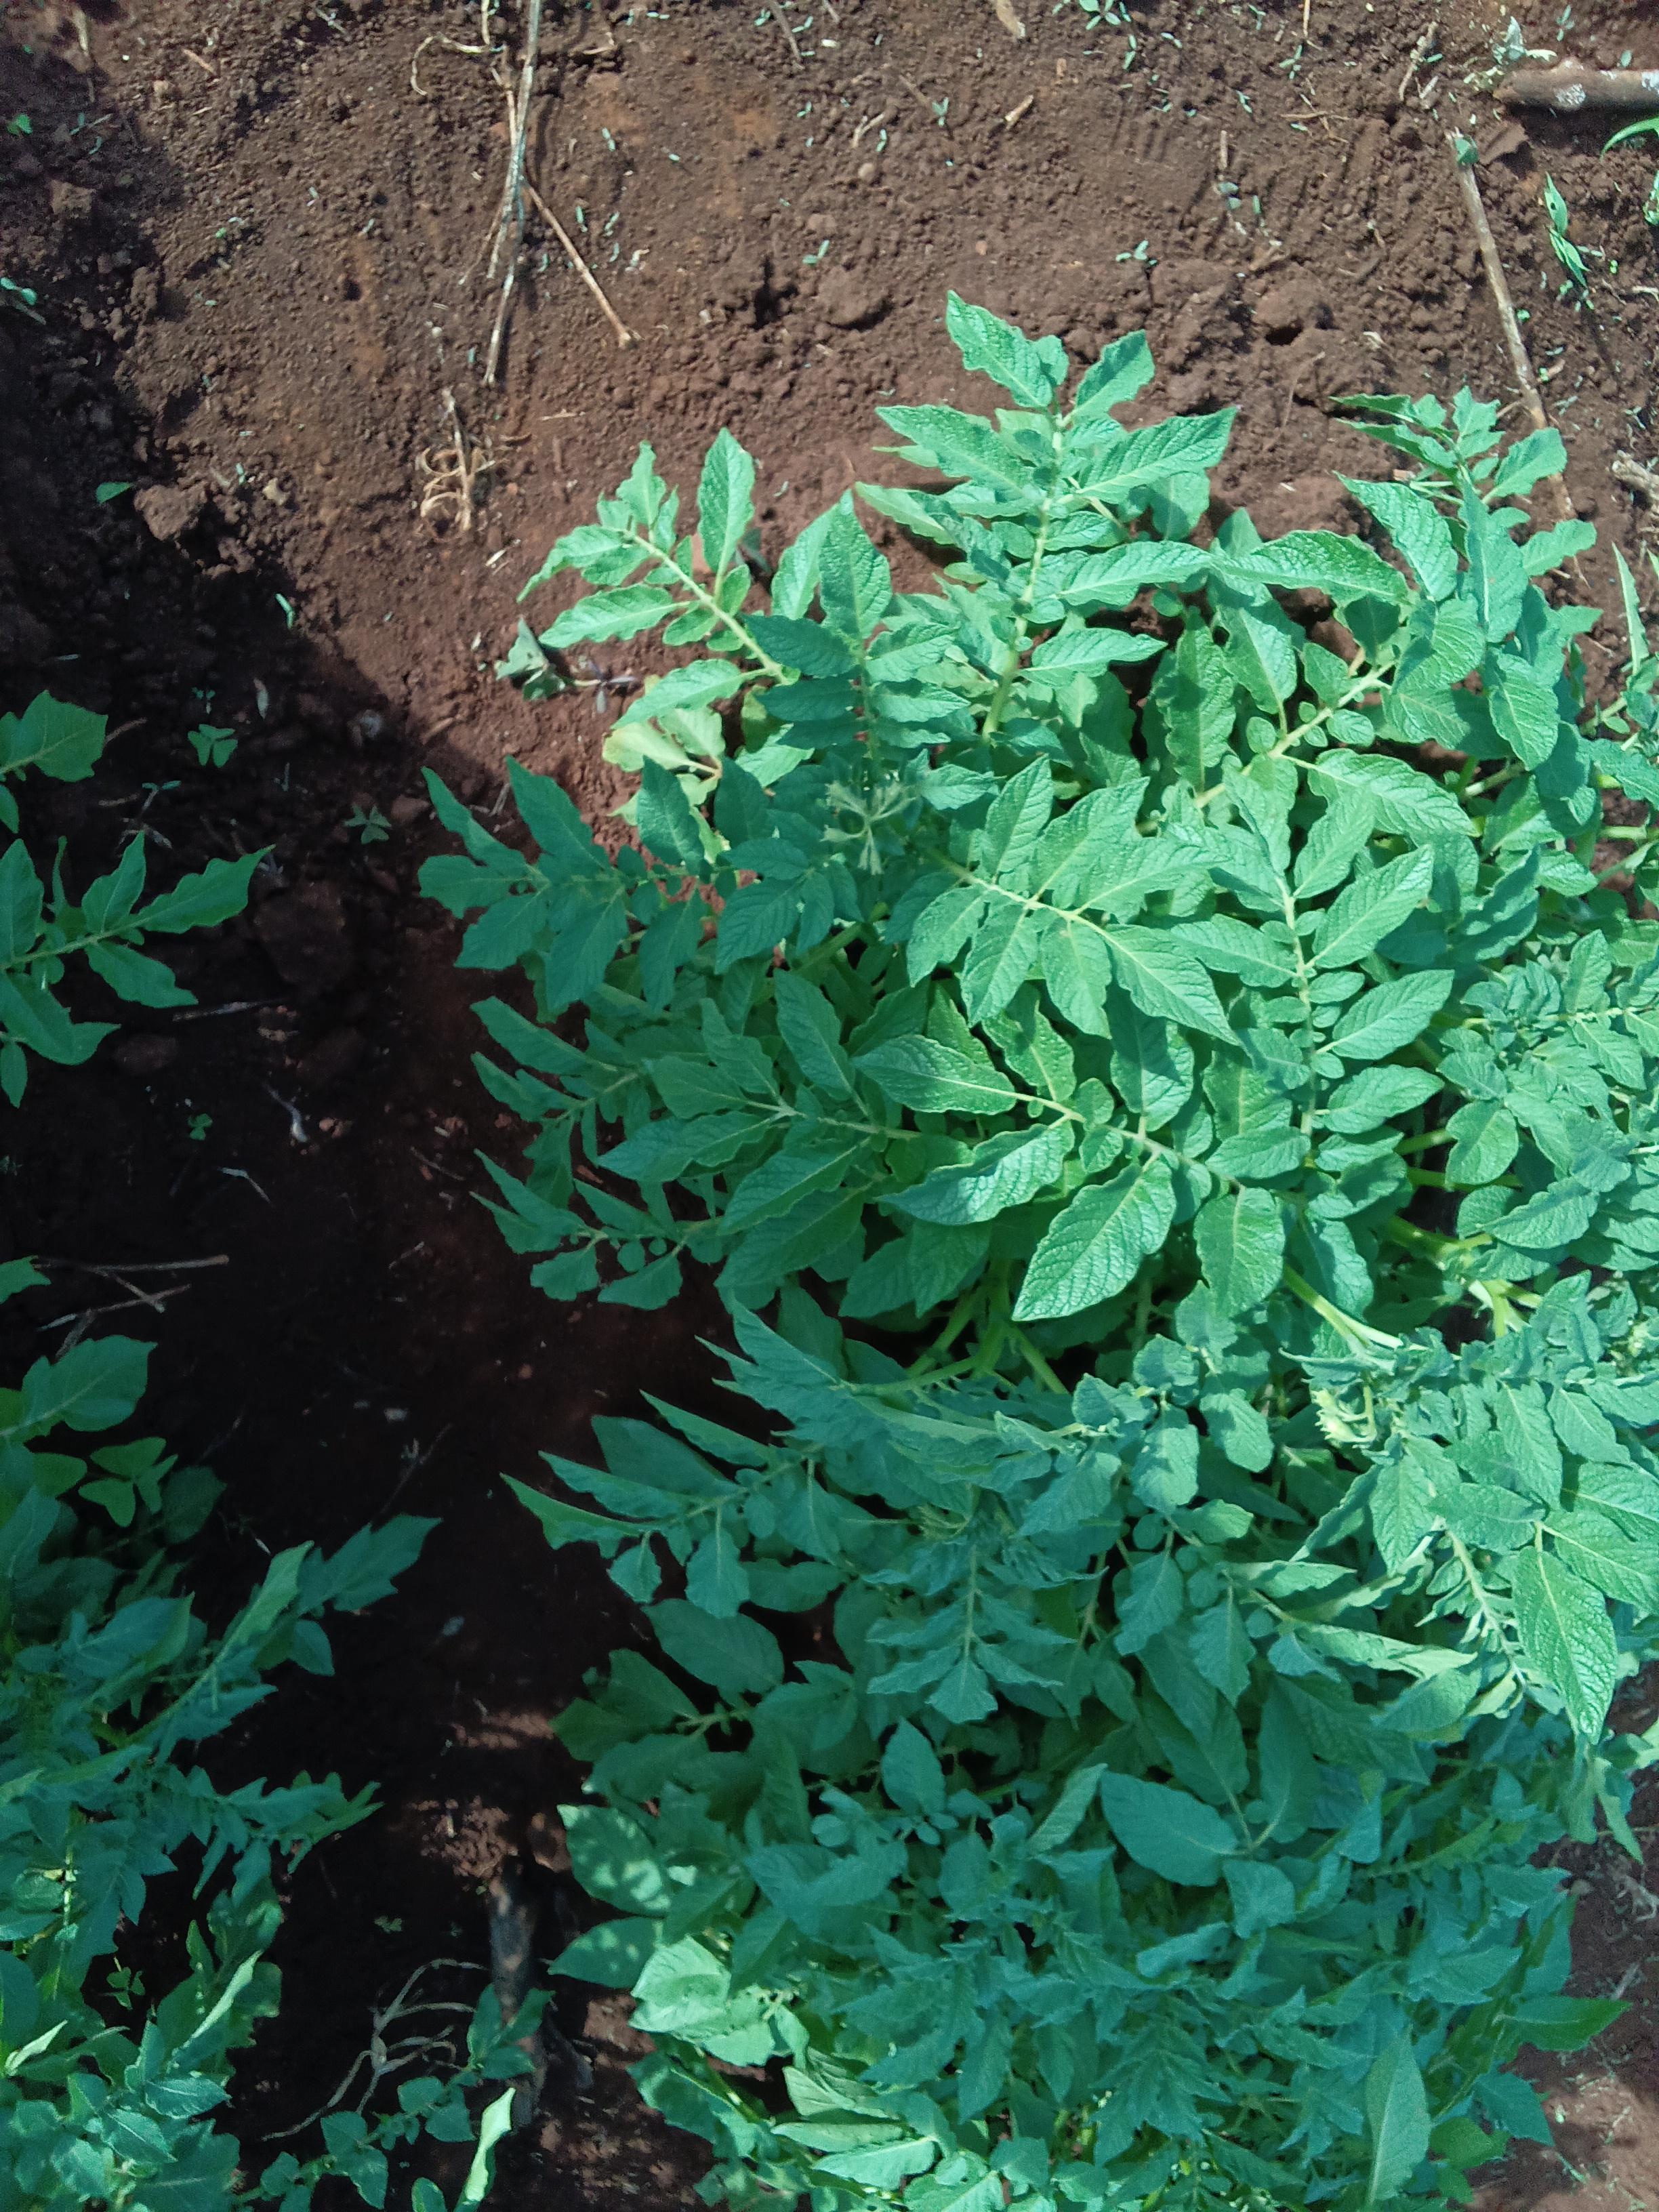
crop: potato
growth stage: vegetative
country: Kenya
